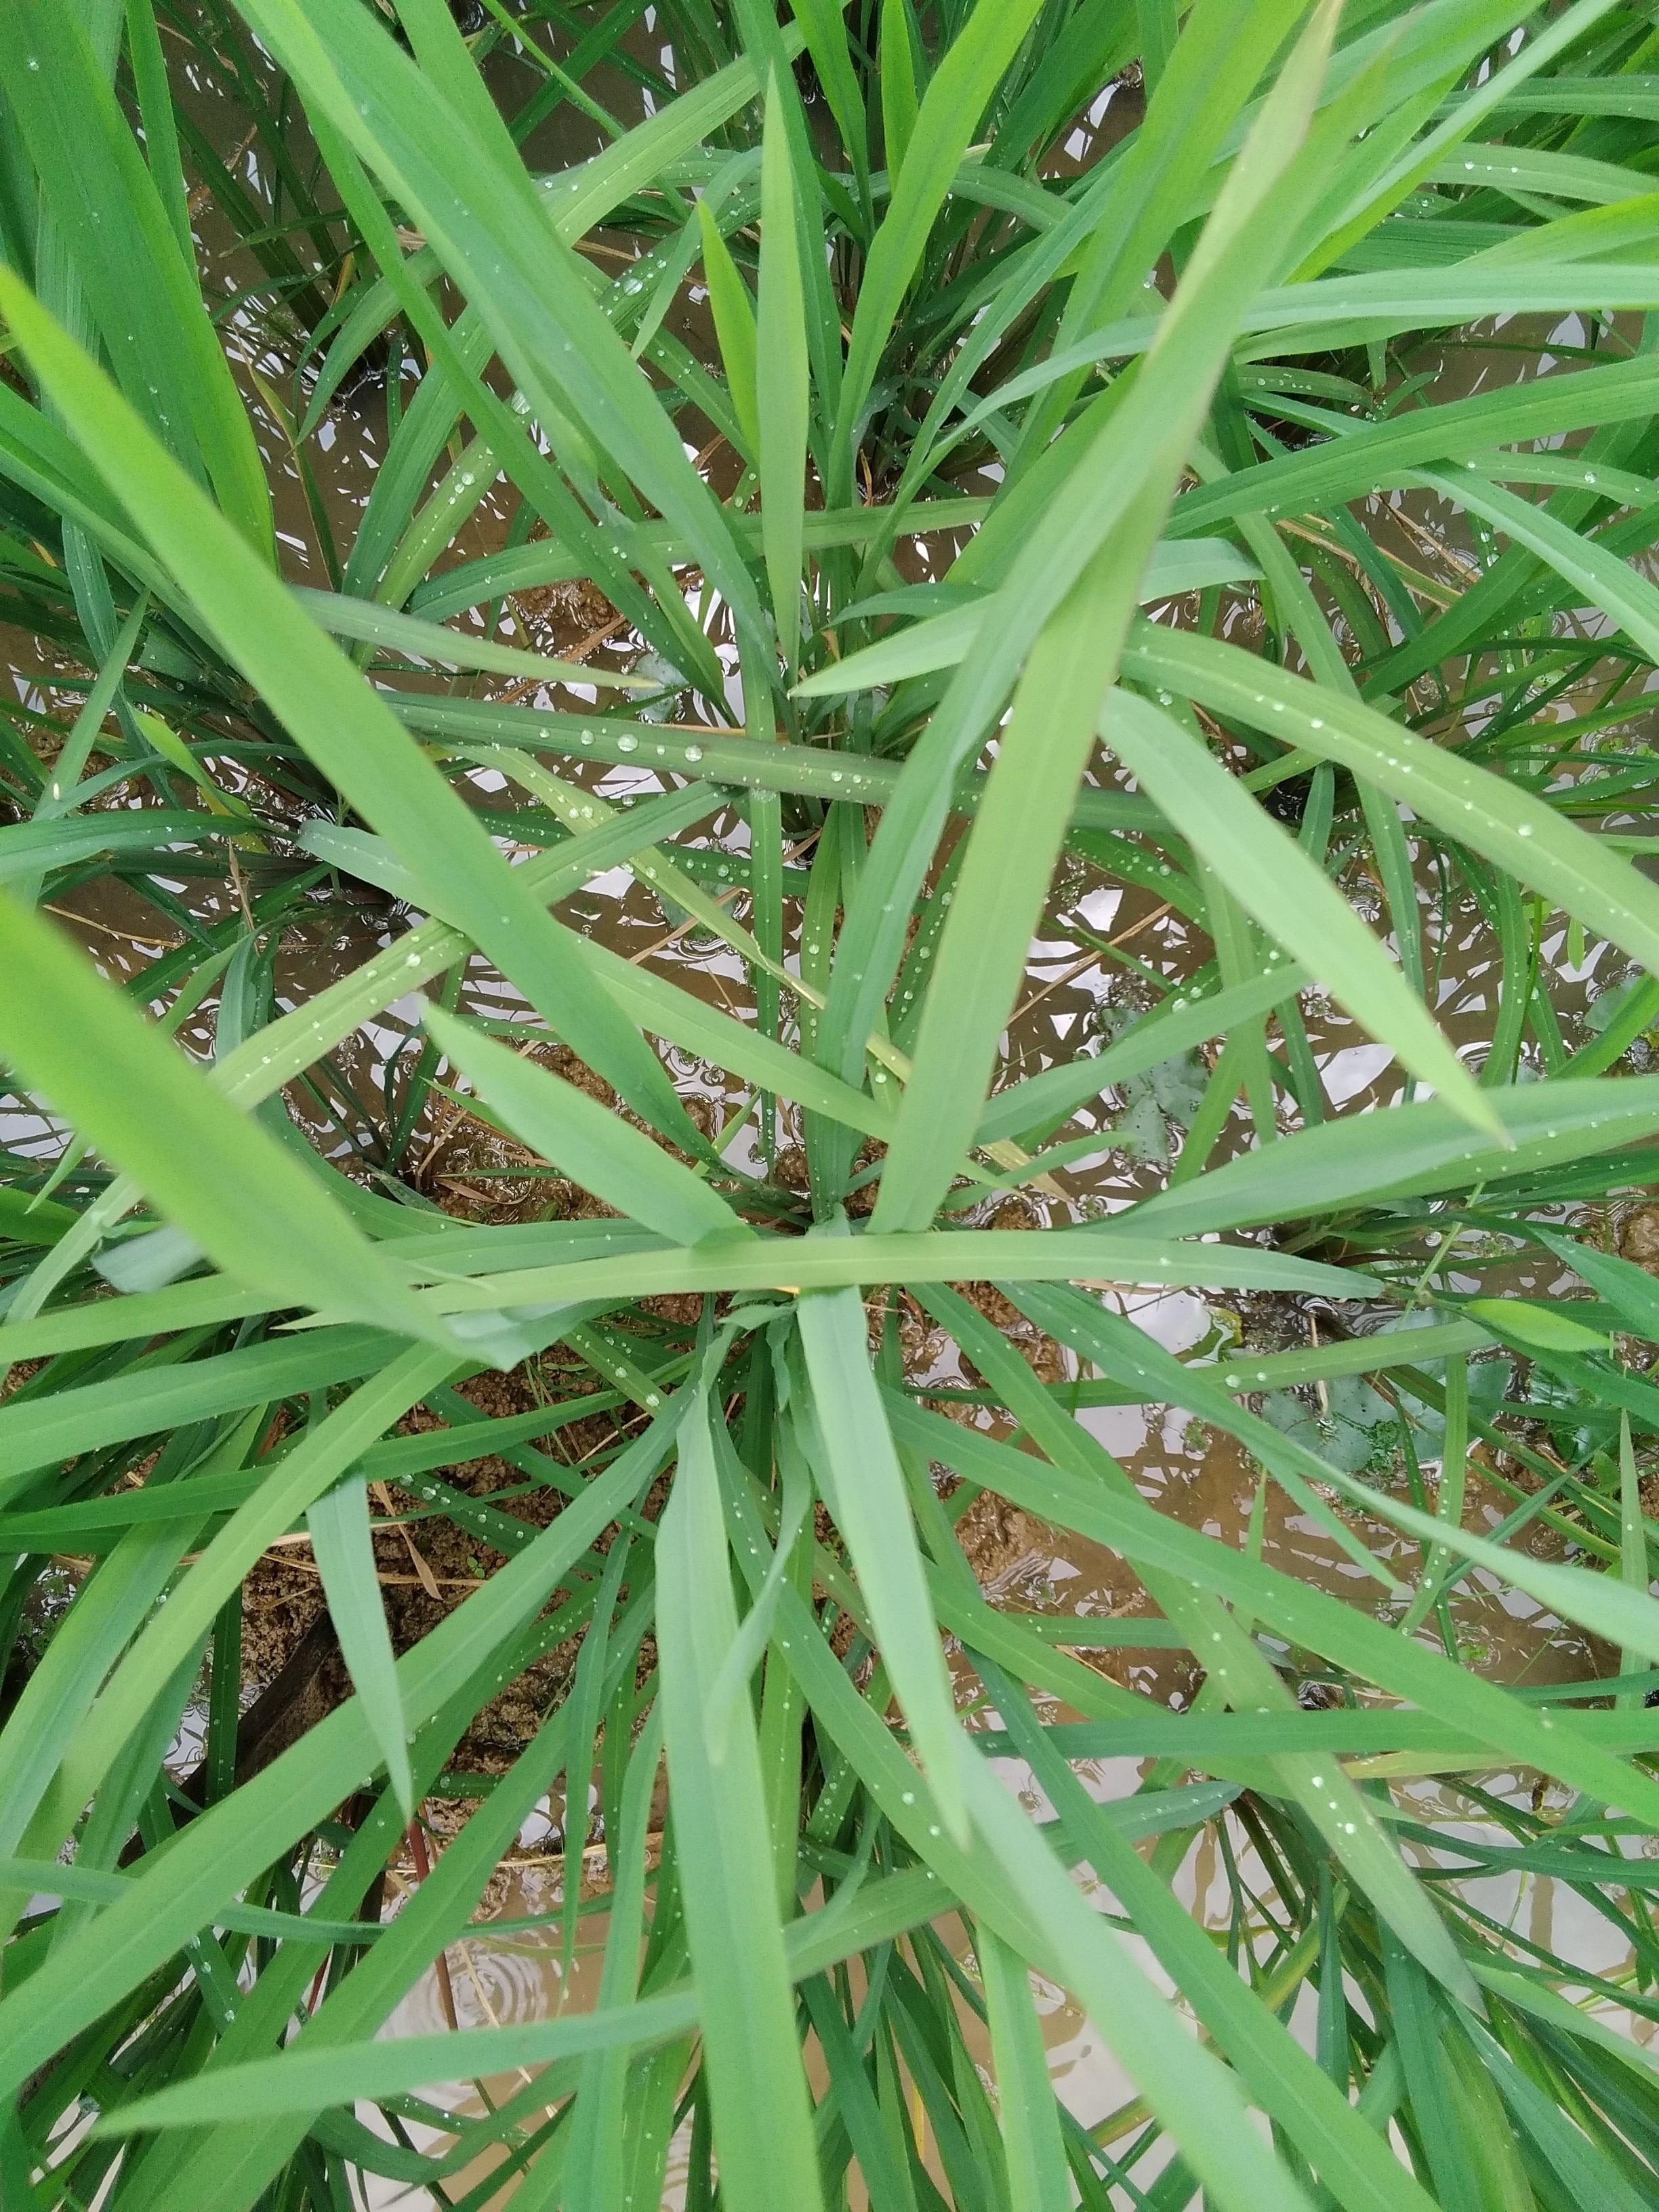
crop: rice
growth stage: vegetative
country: Nigeria
